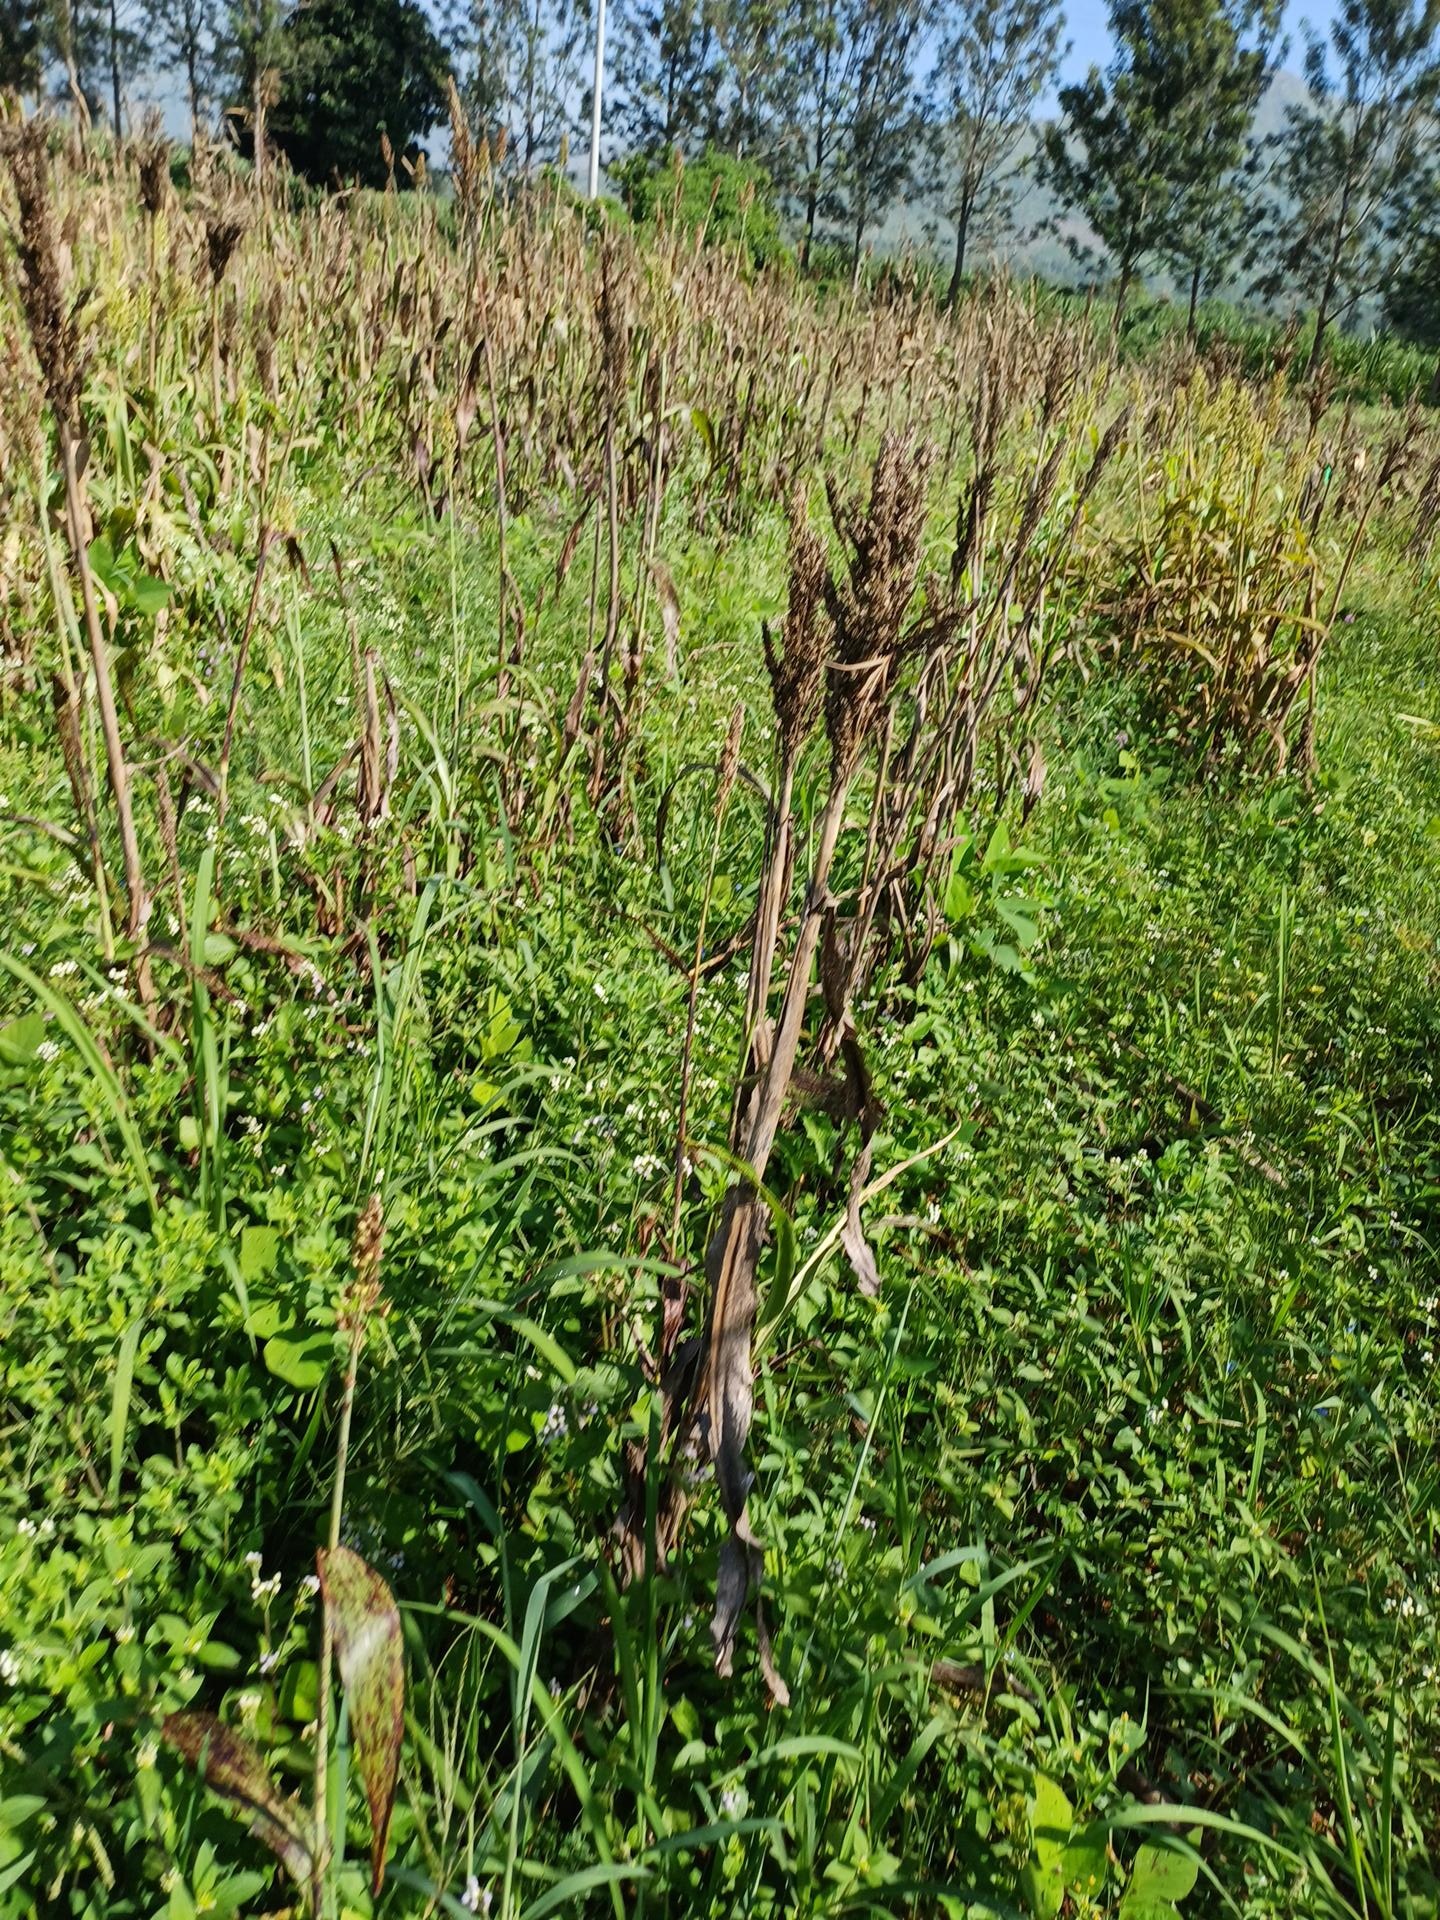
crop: sorghum
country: Kenya
